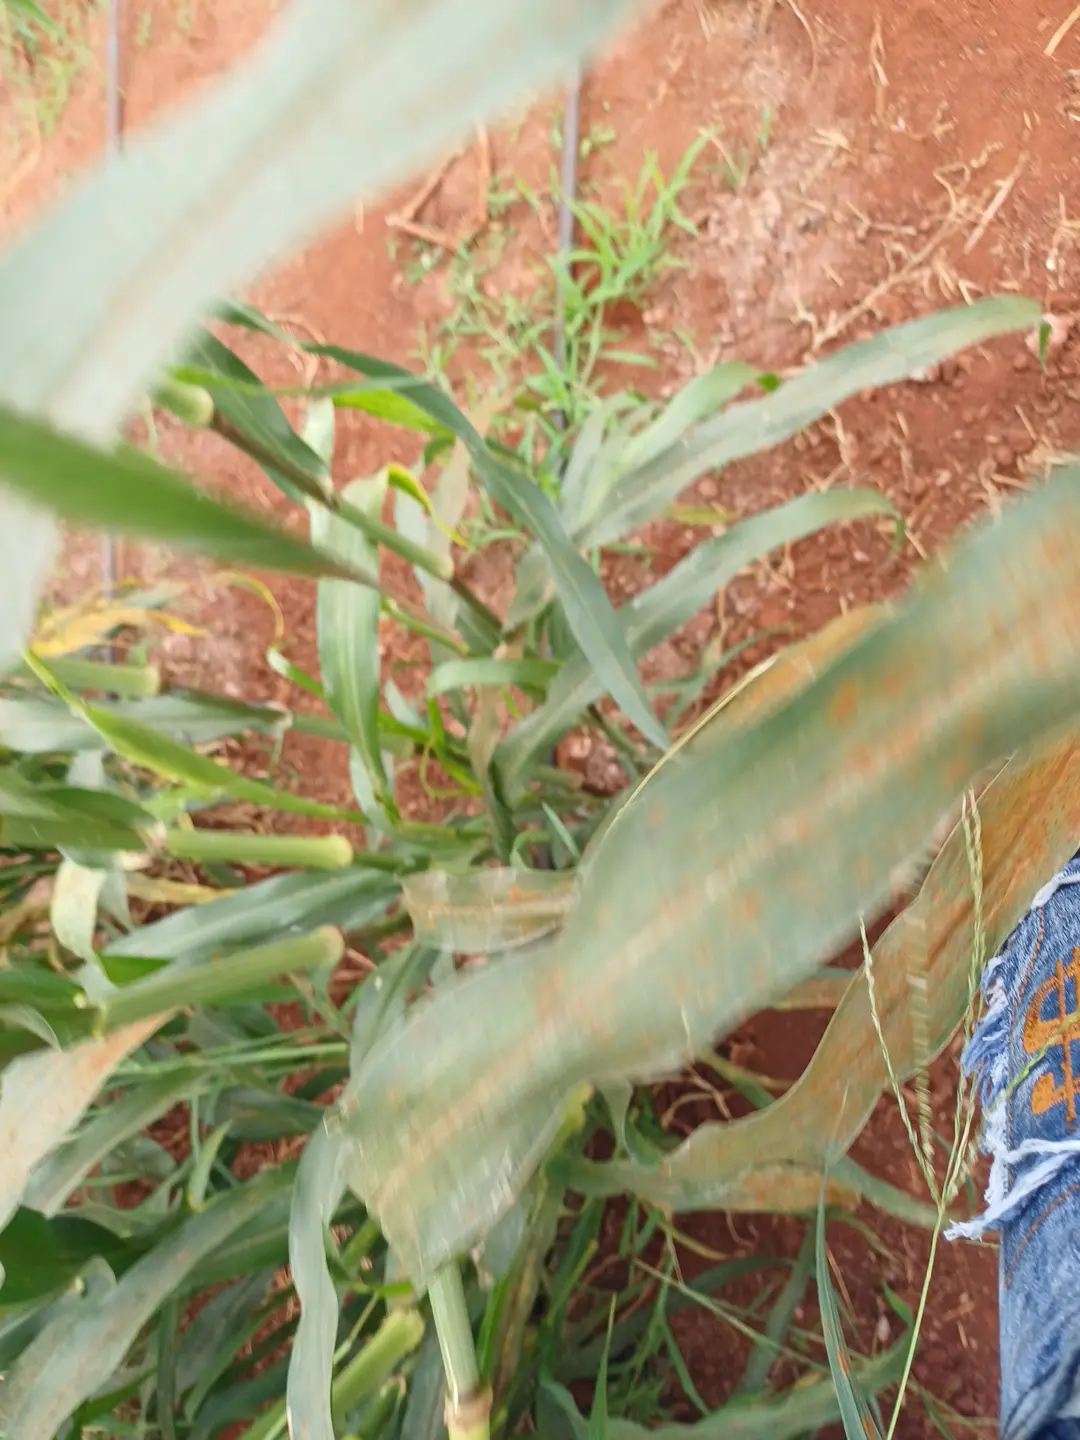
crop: pearl millet
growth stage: filling grain
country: Kenya
